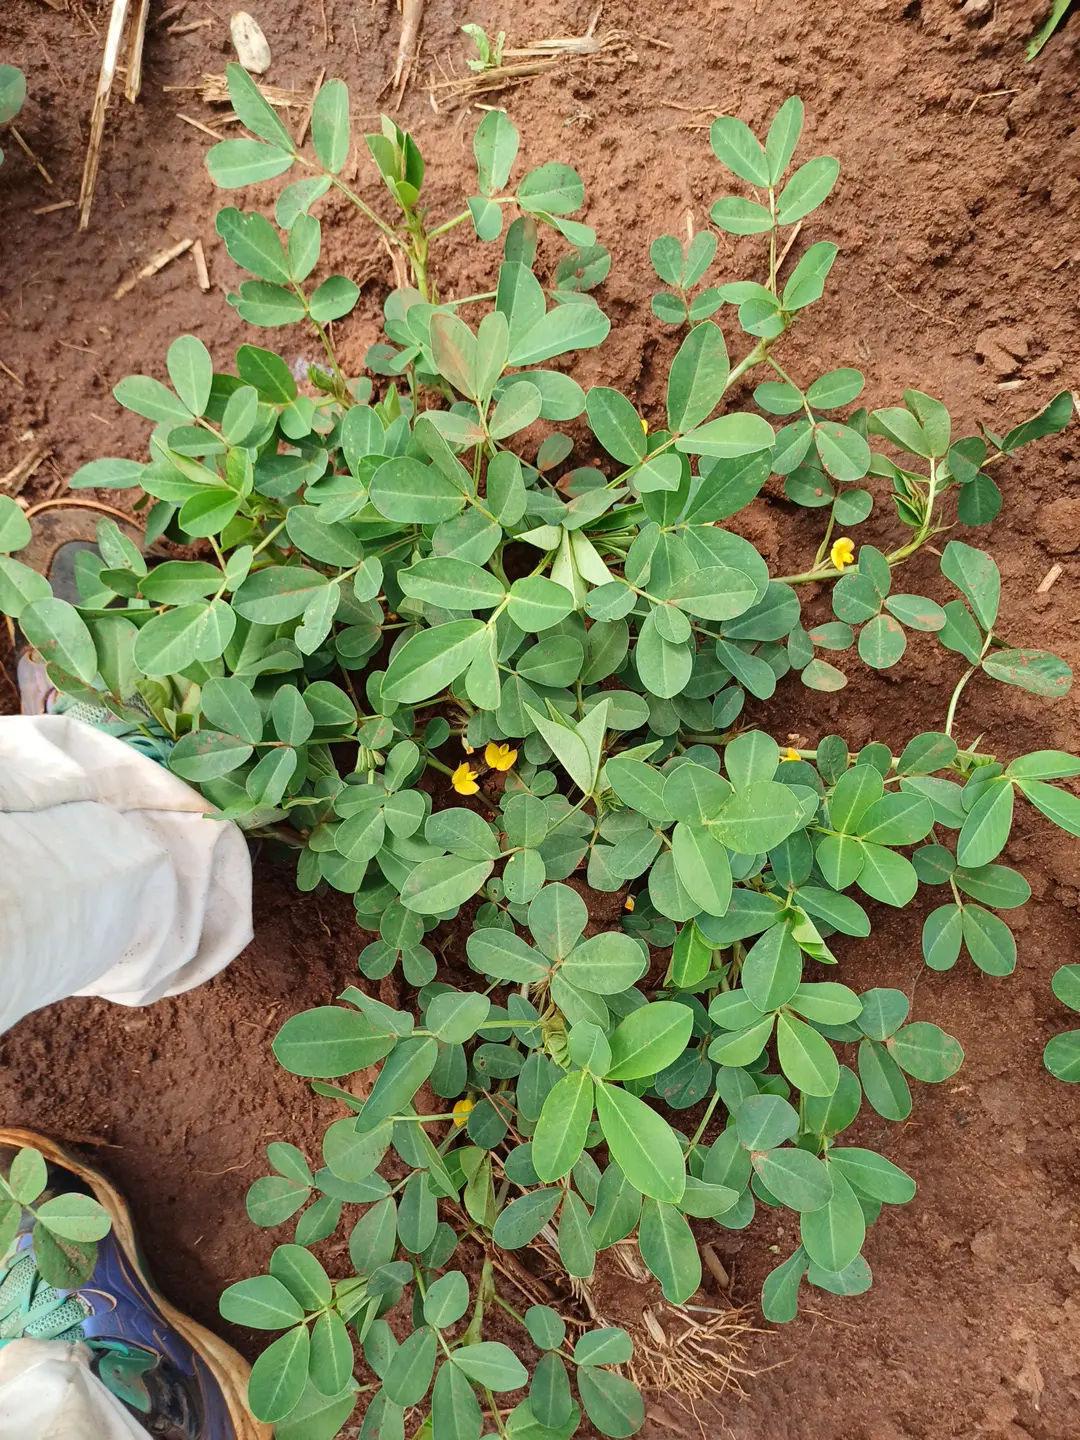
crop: groundnut
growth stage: flowering
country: Kenya
